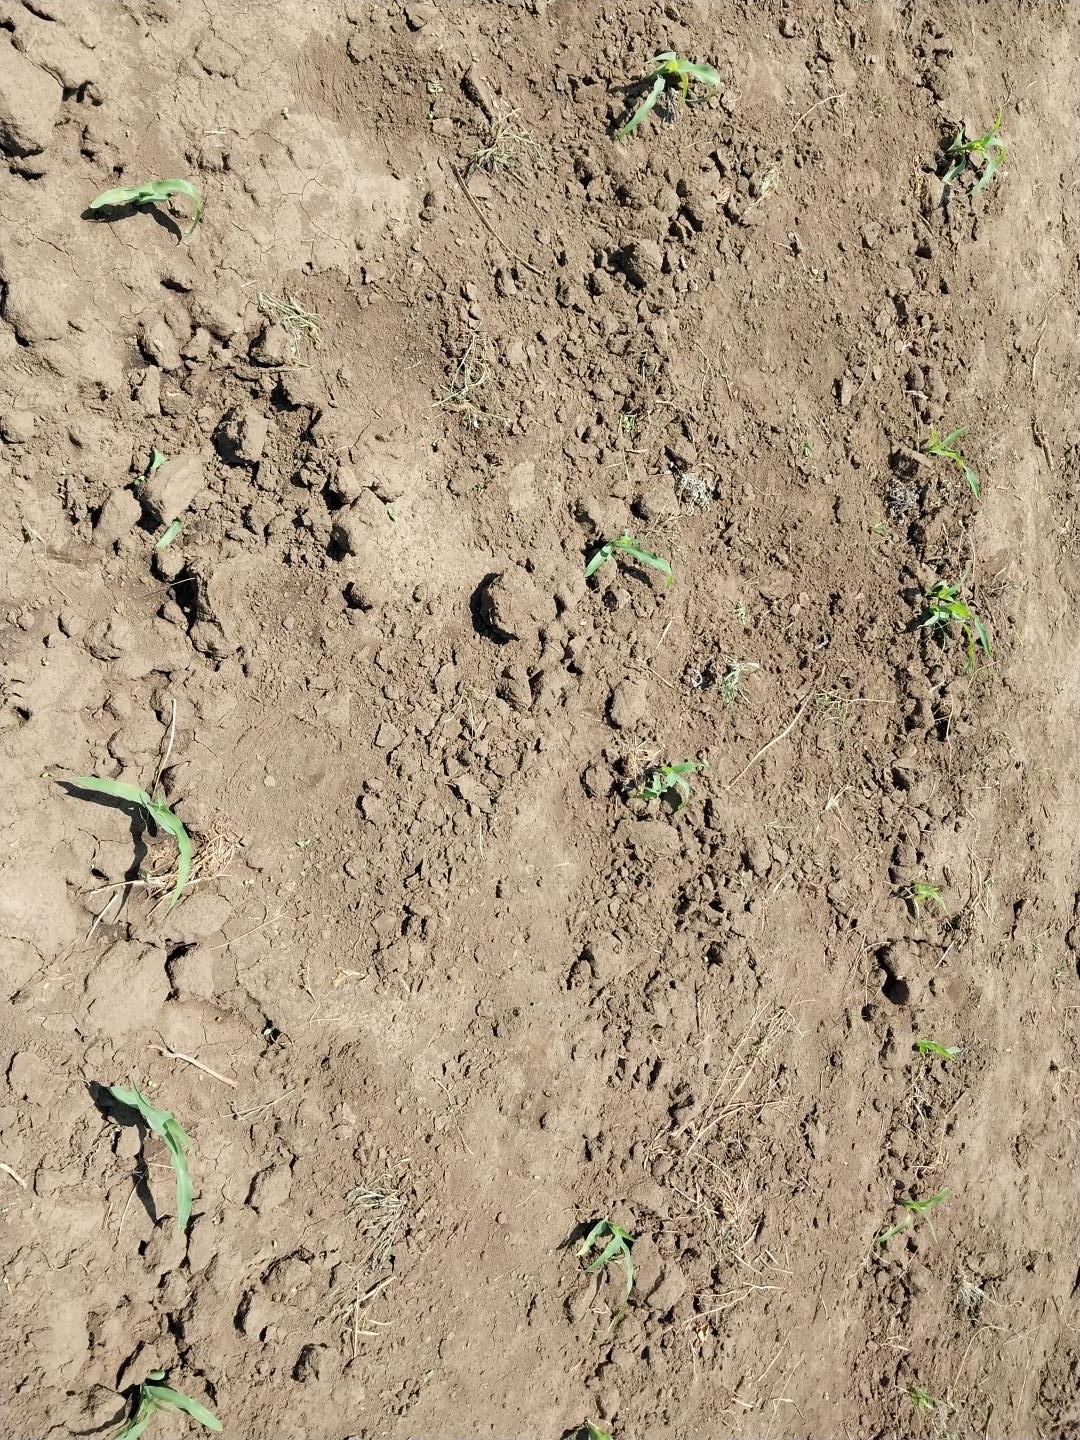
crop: maize
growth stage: vegetative
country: Tanzania
